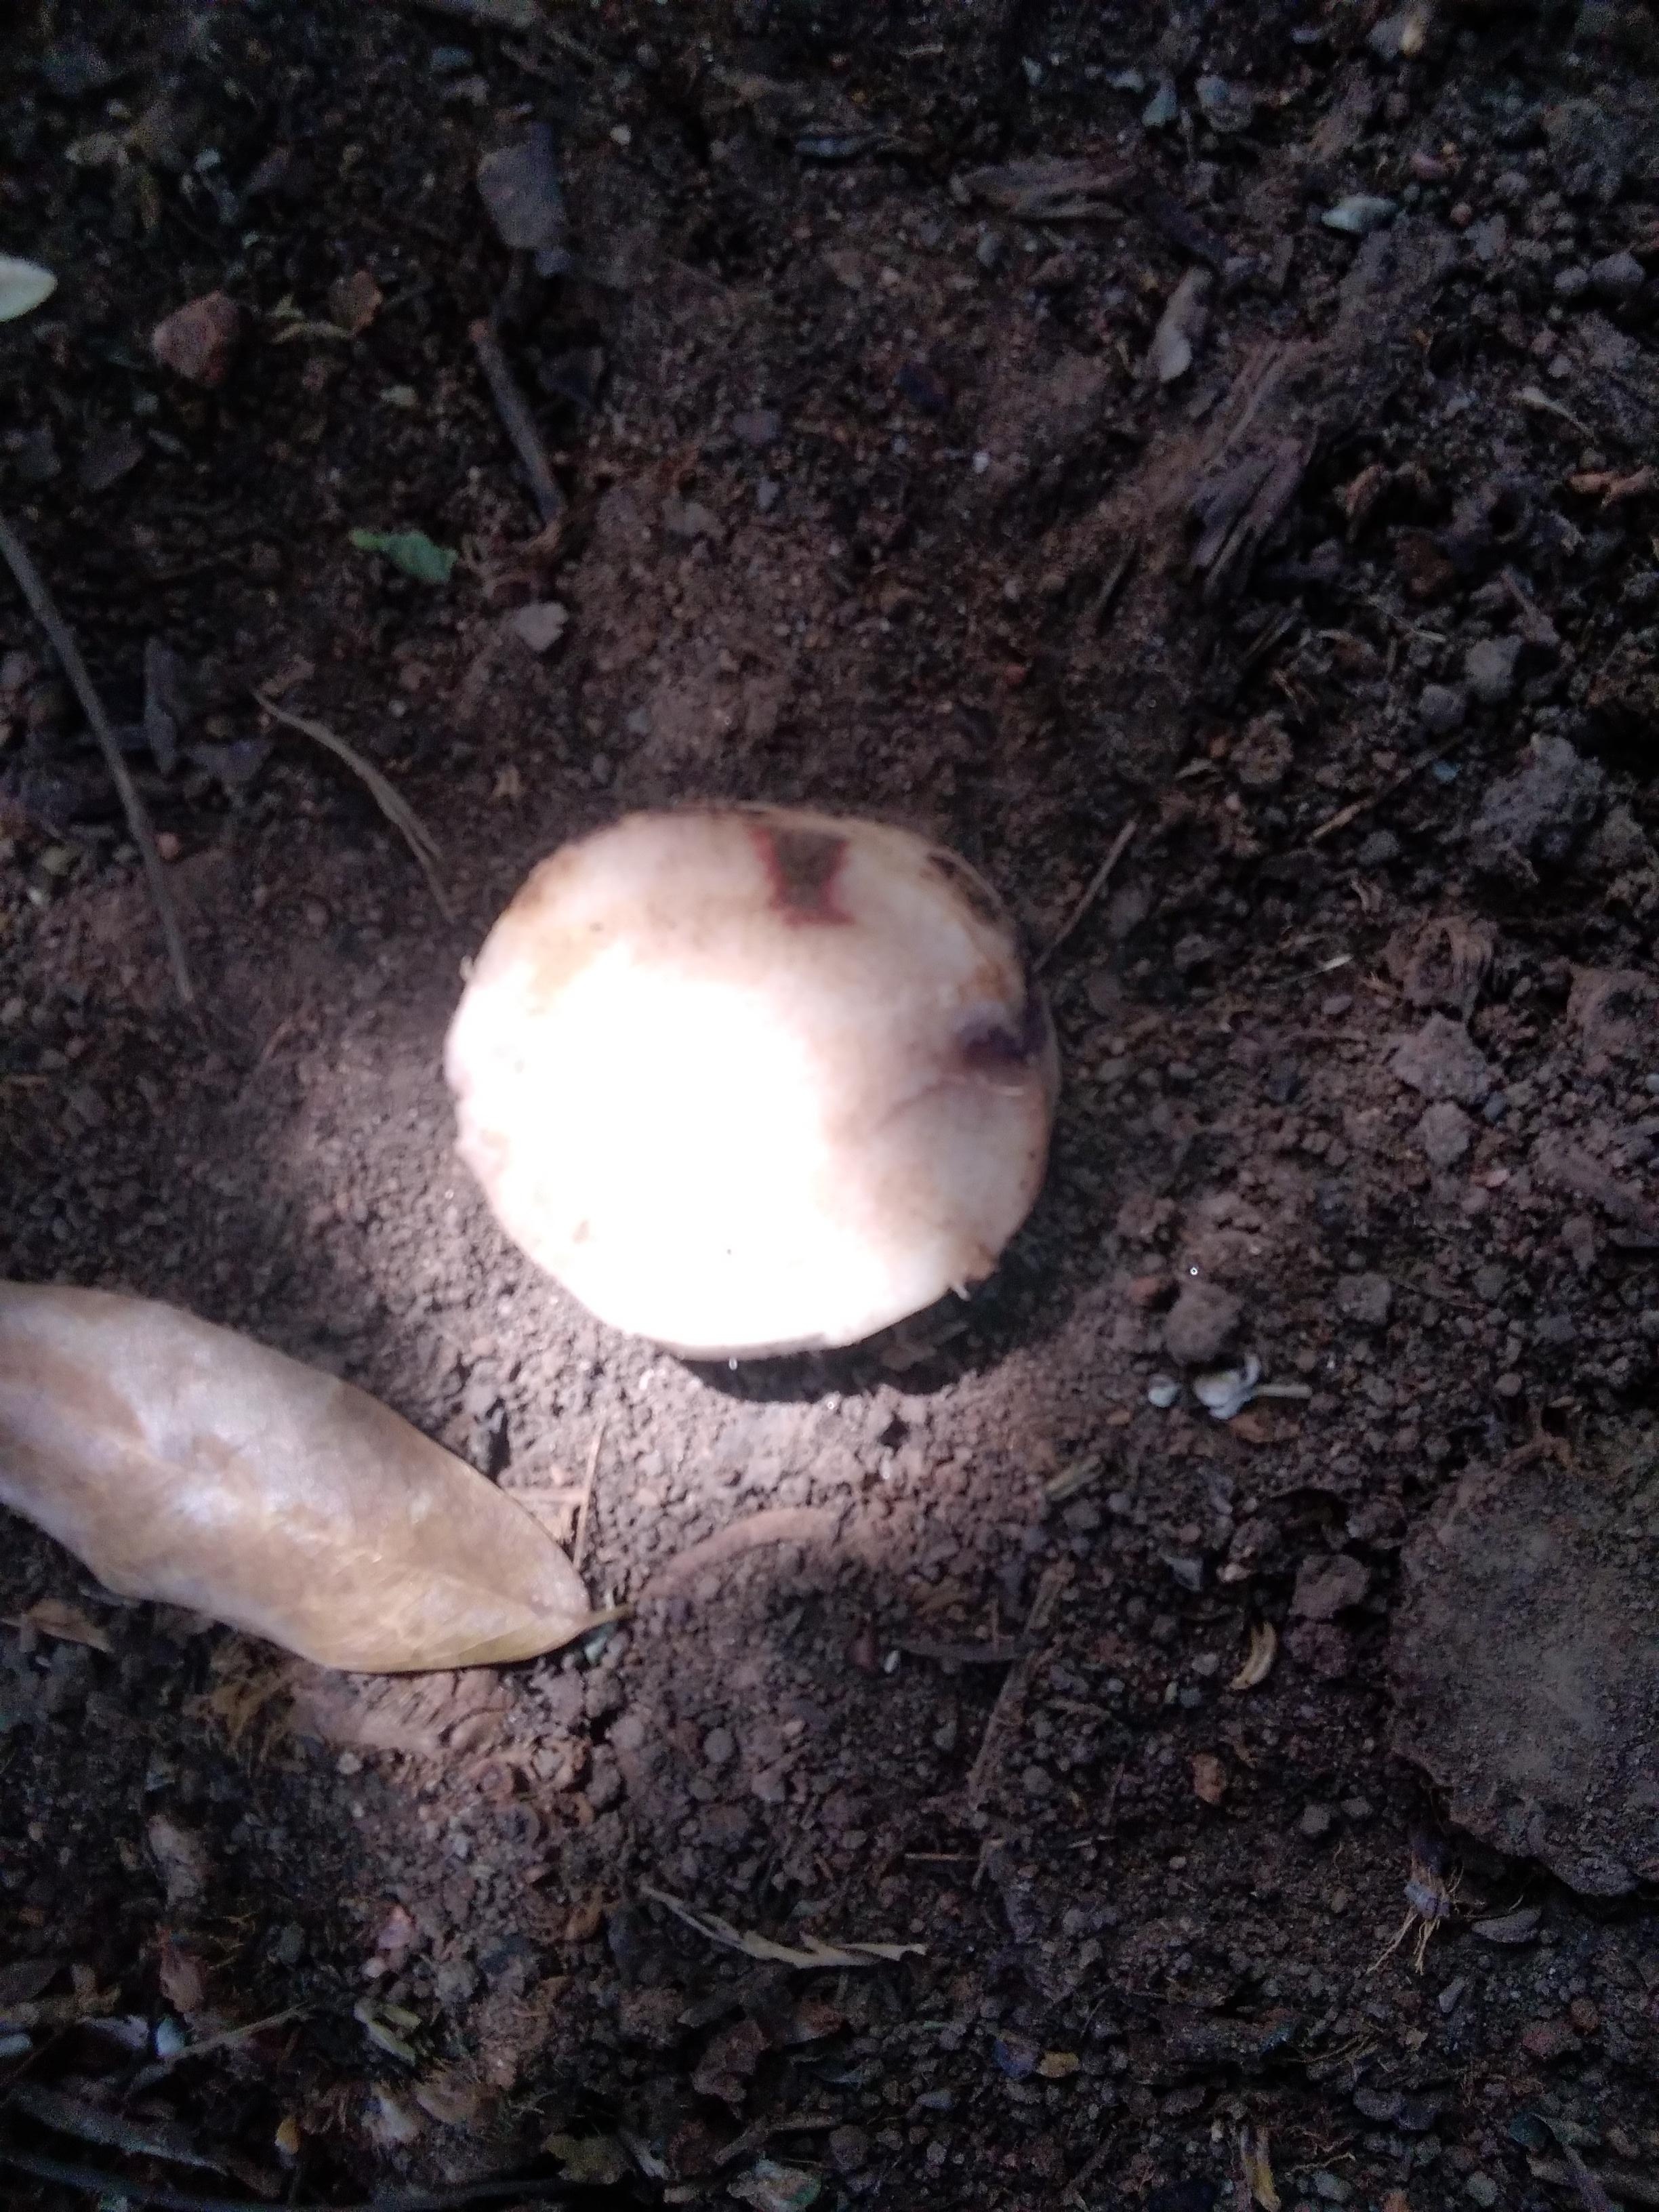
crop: banana
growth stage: vegetative
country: Tanzania
